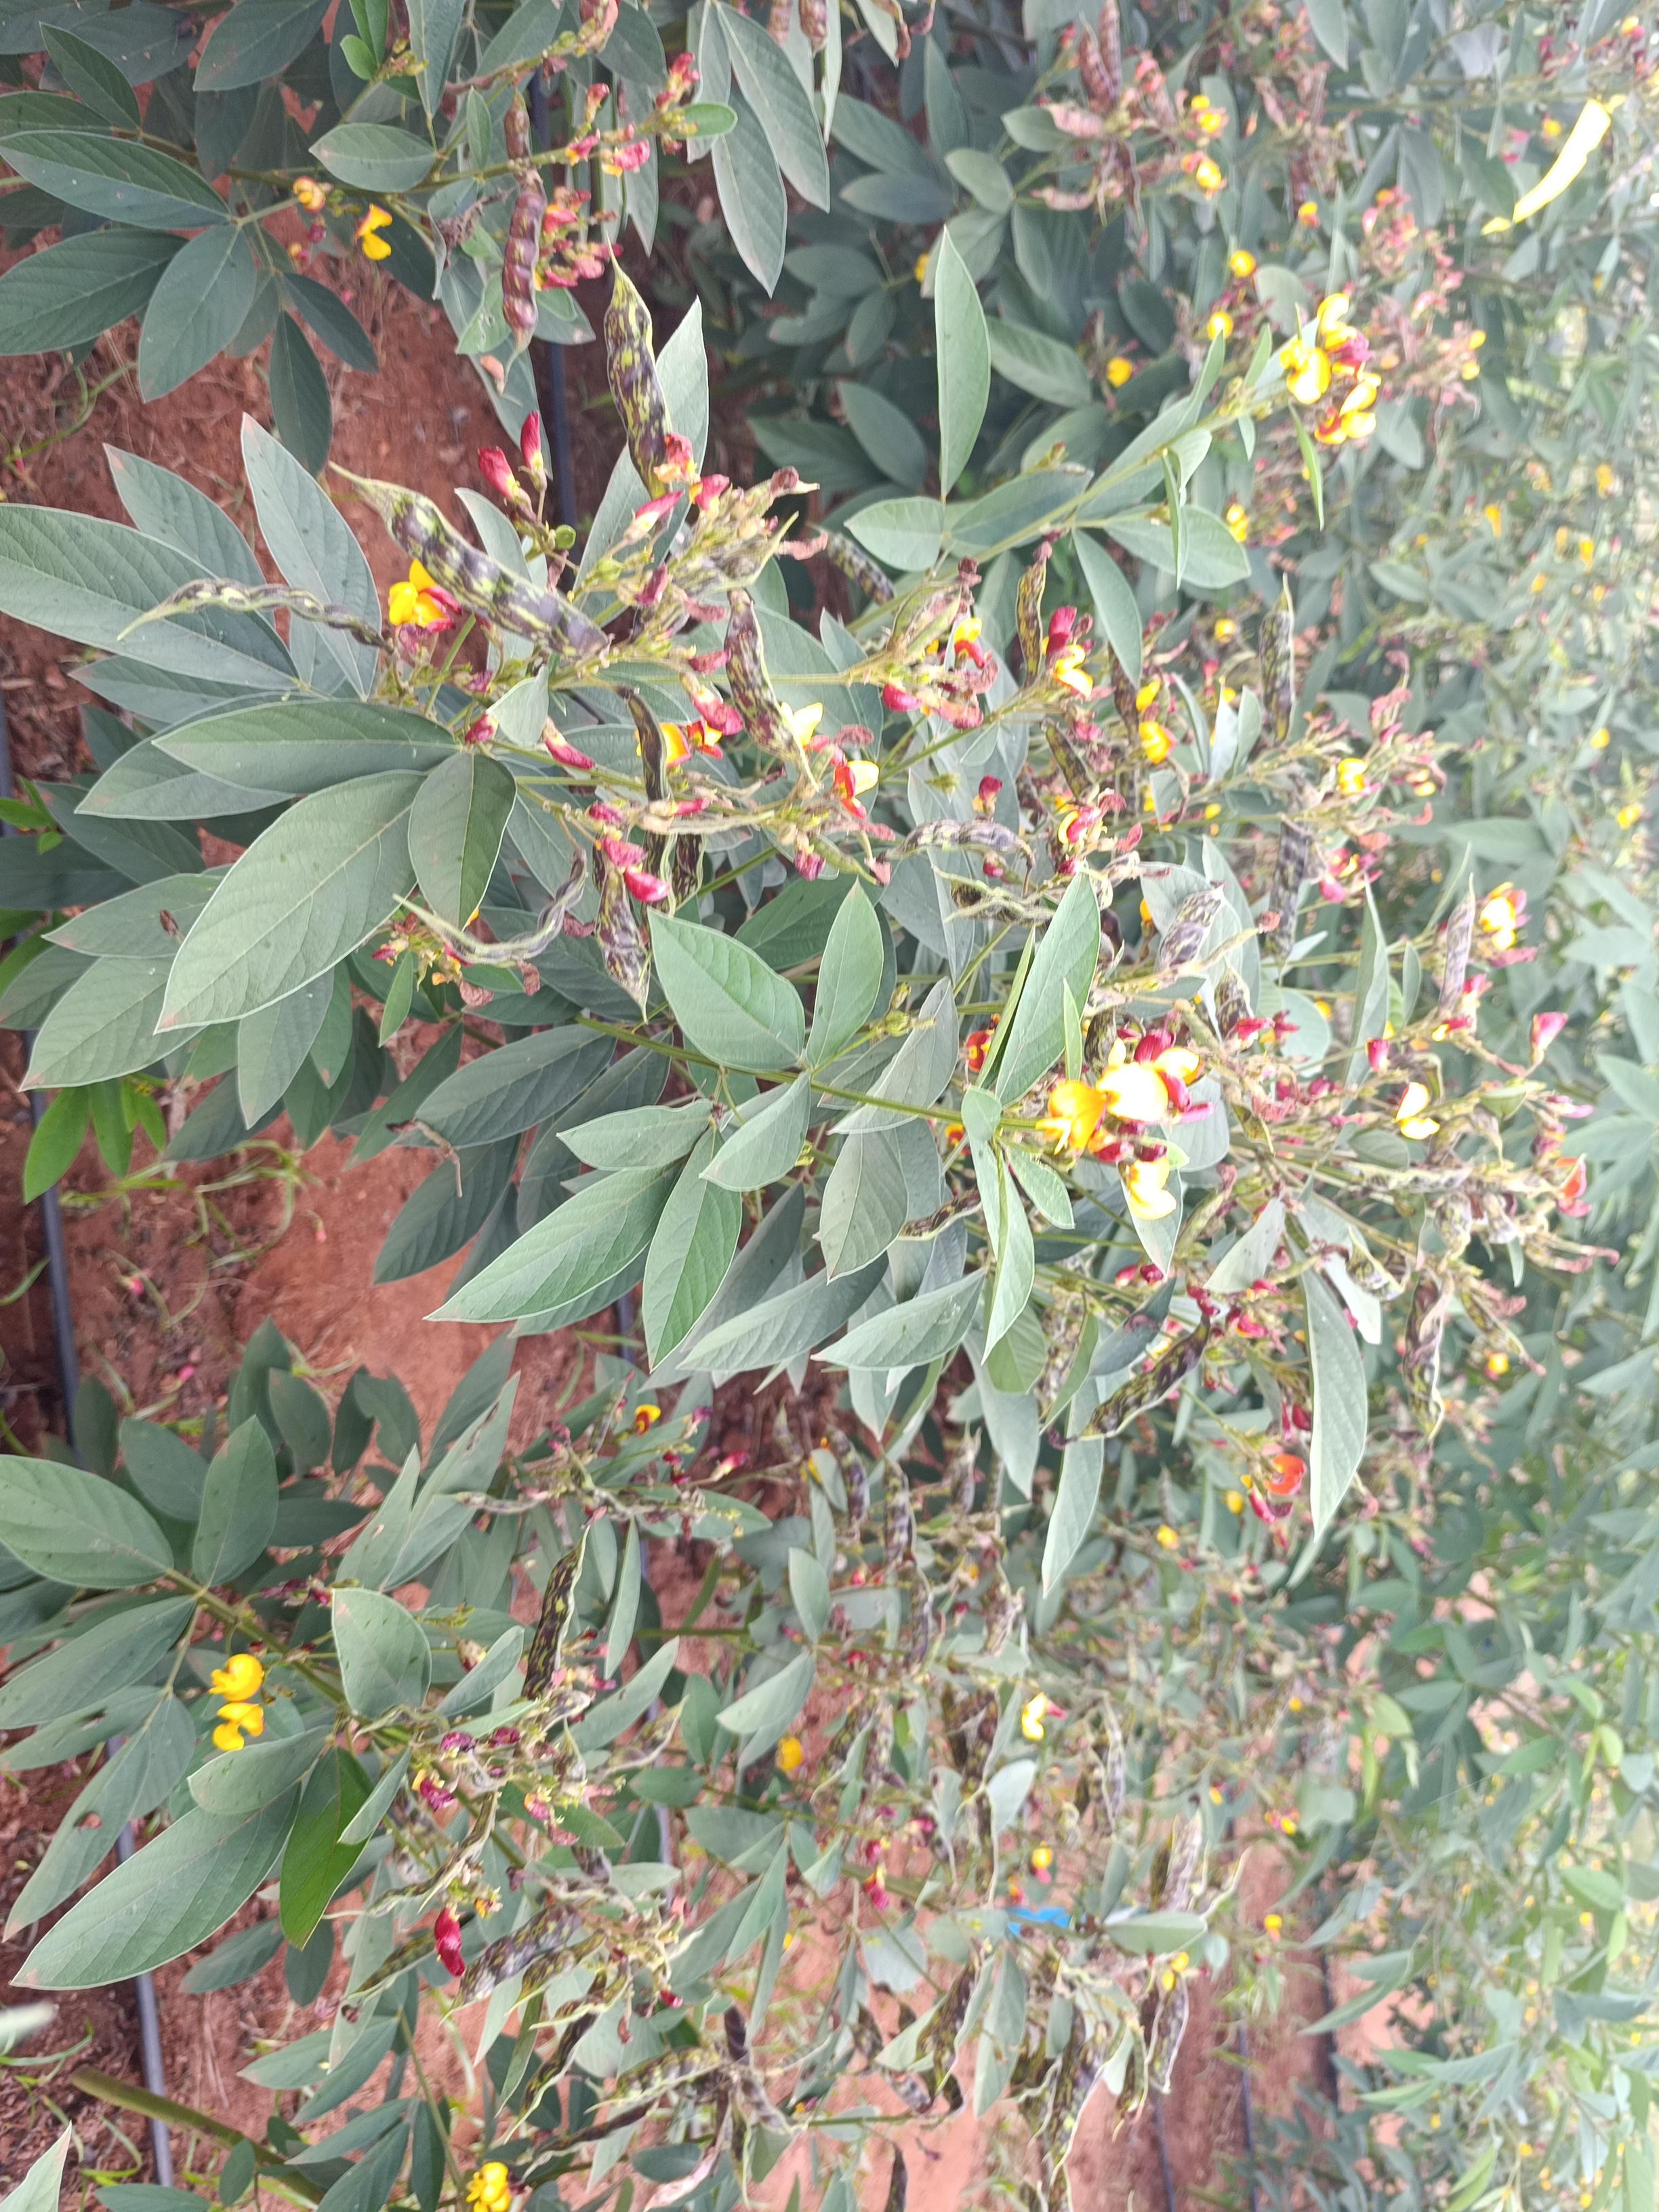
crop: pigeonpea
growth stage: development pod
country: Kenya
